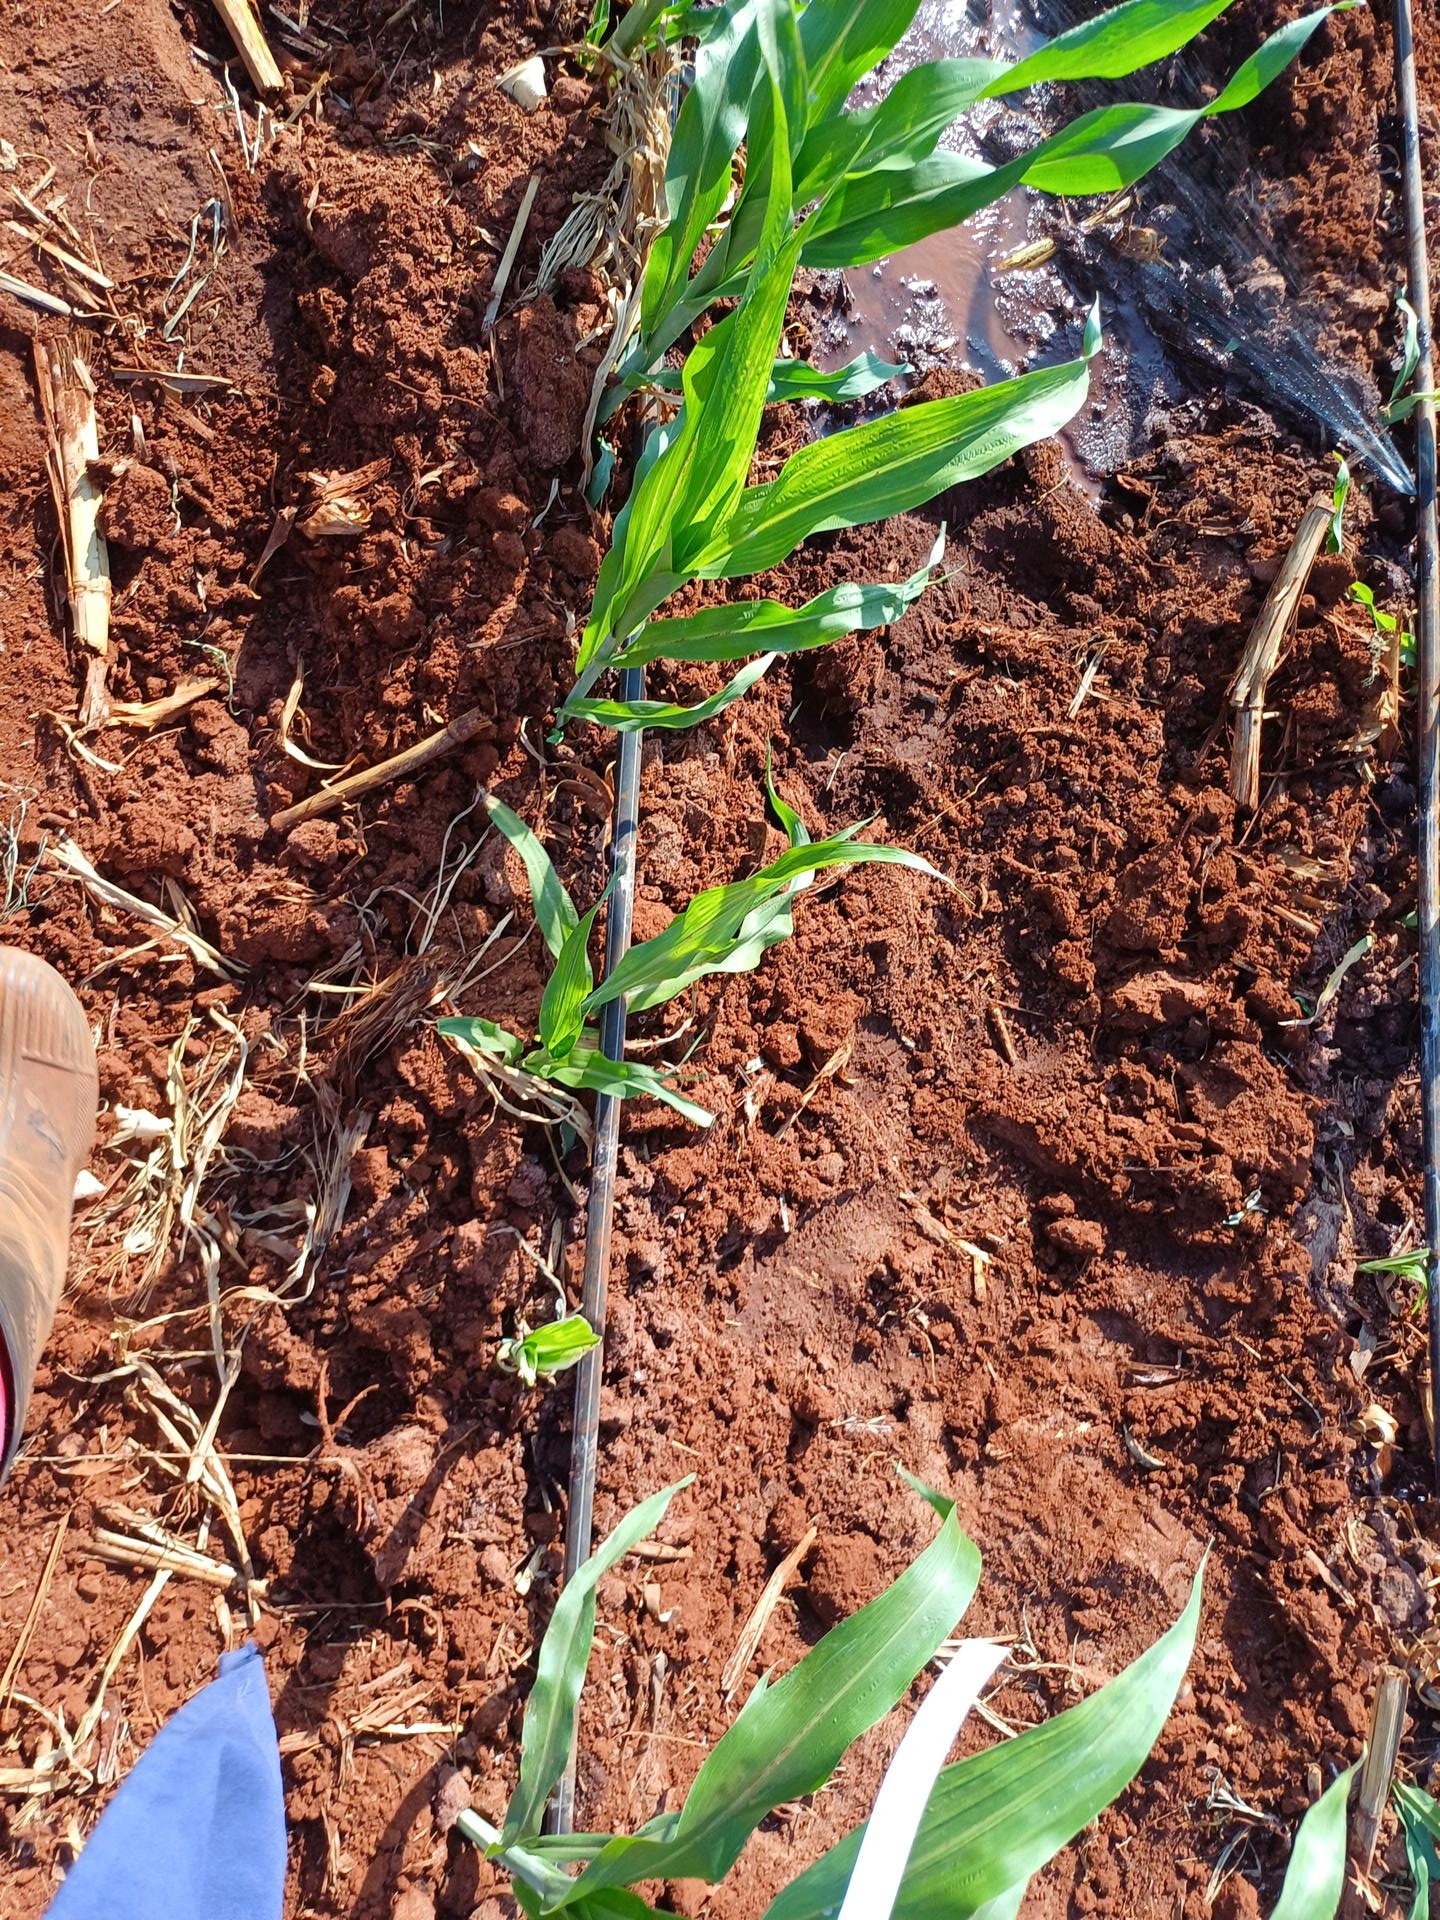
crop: sorghum
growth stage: vegetative
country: Kenya
